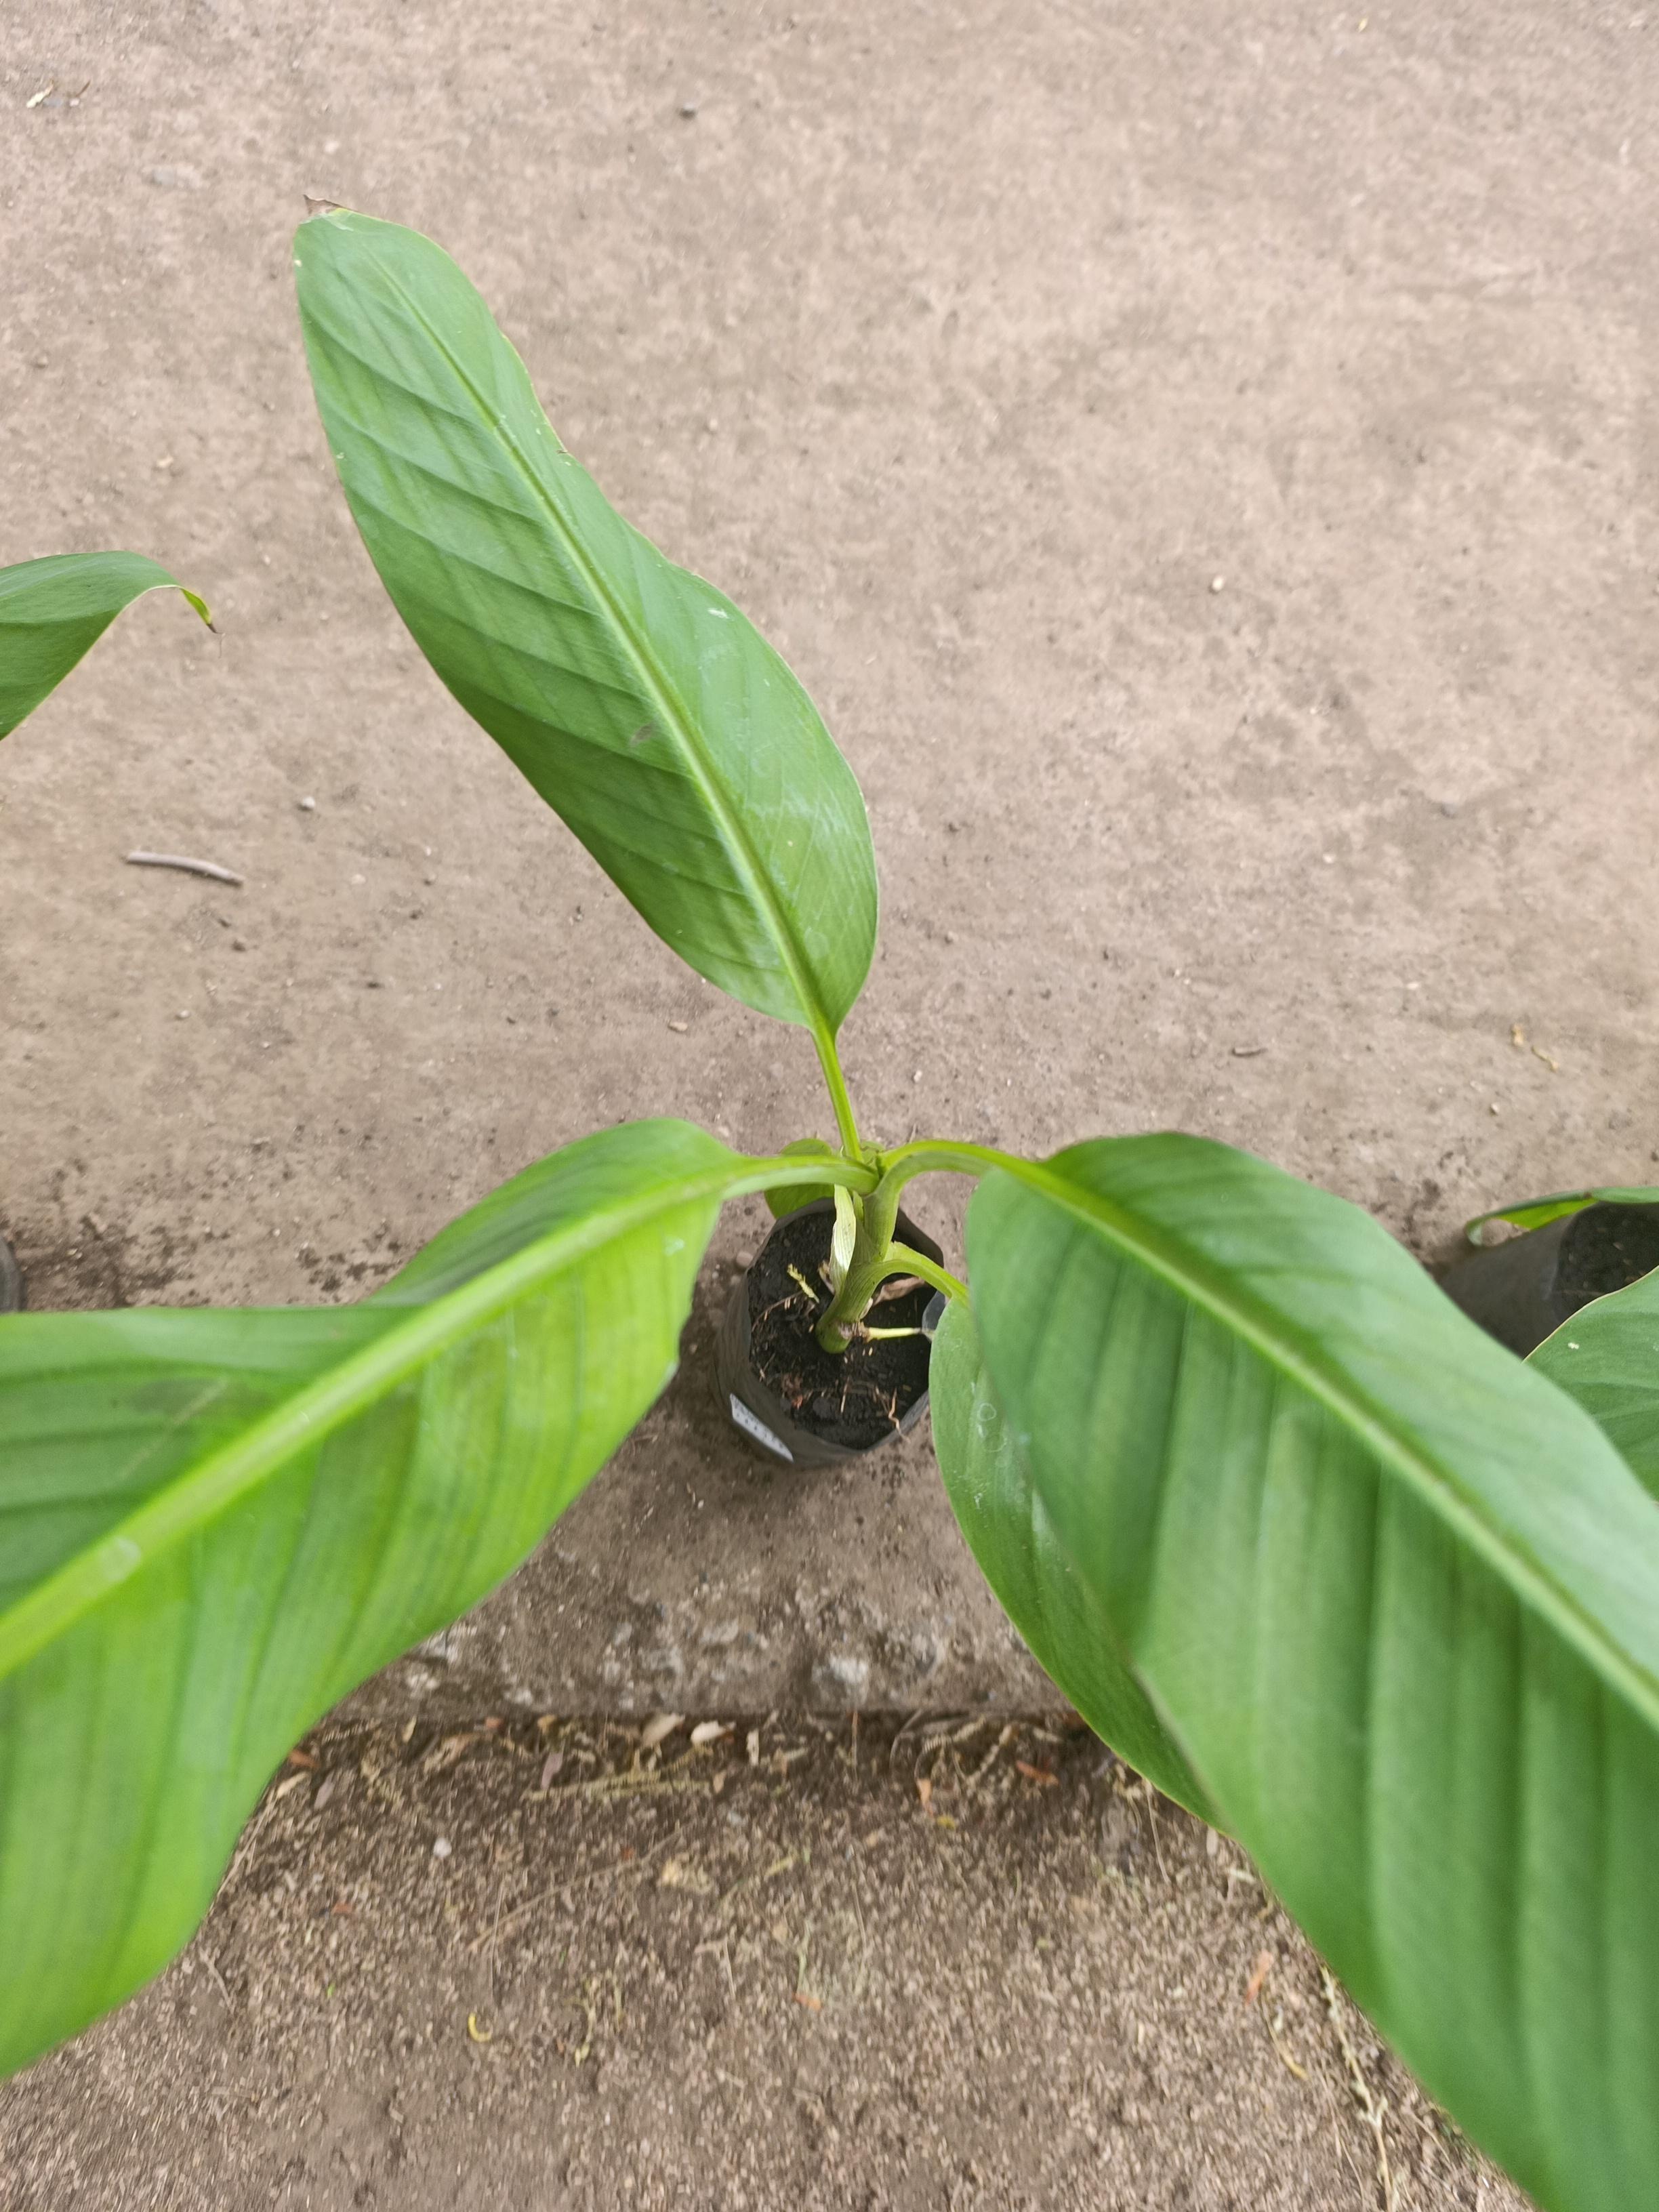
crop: banana
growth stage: vegetative
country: Tanzania
